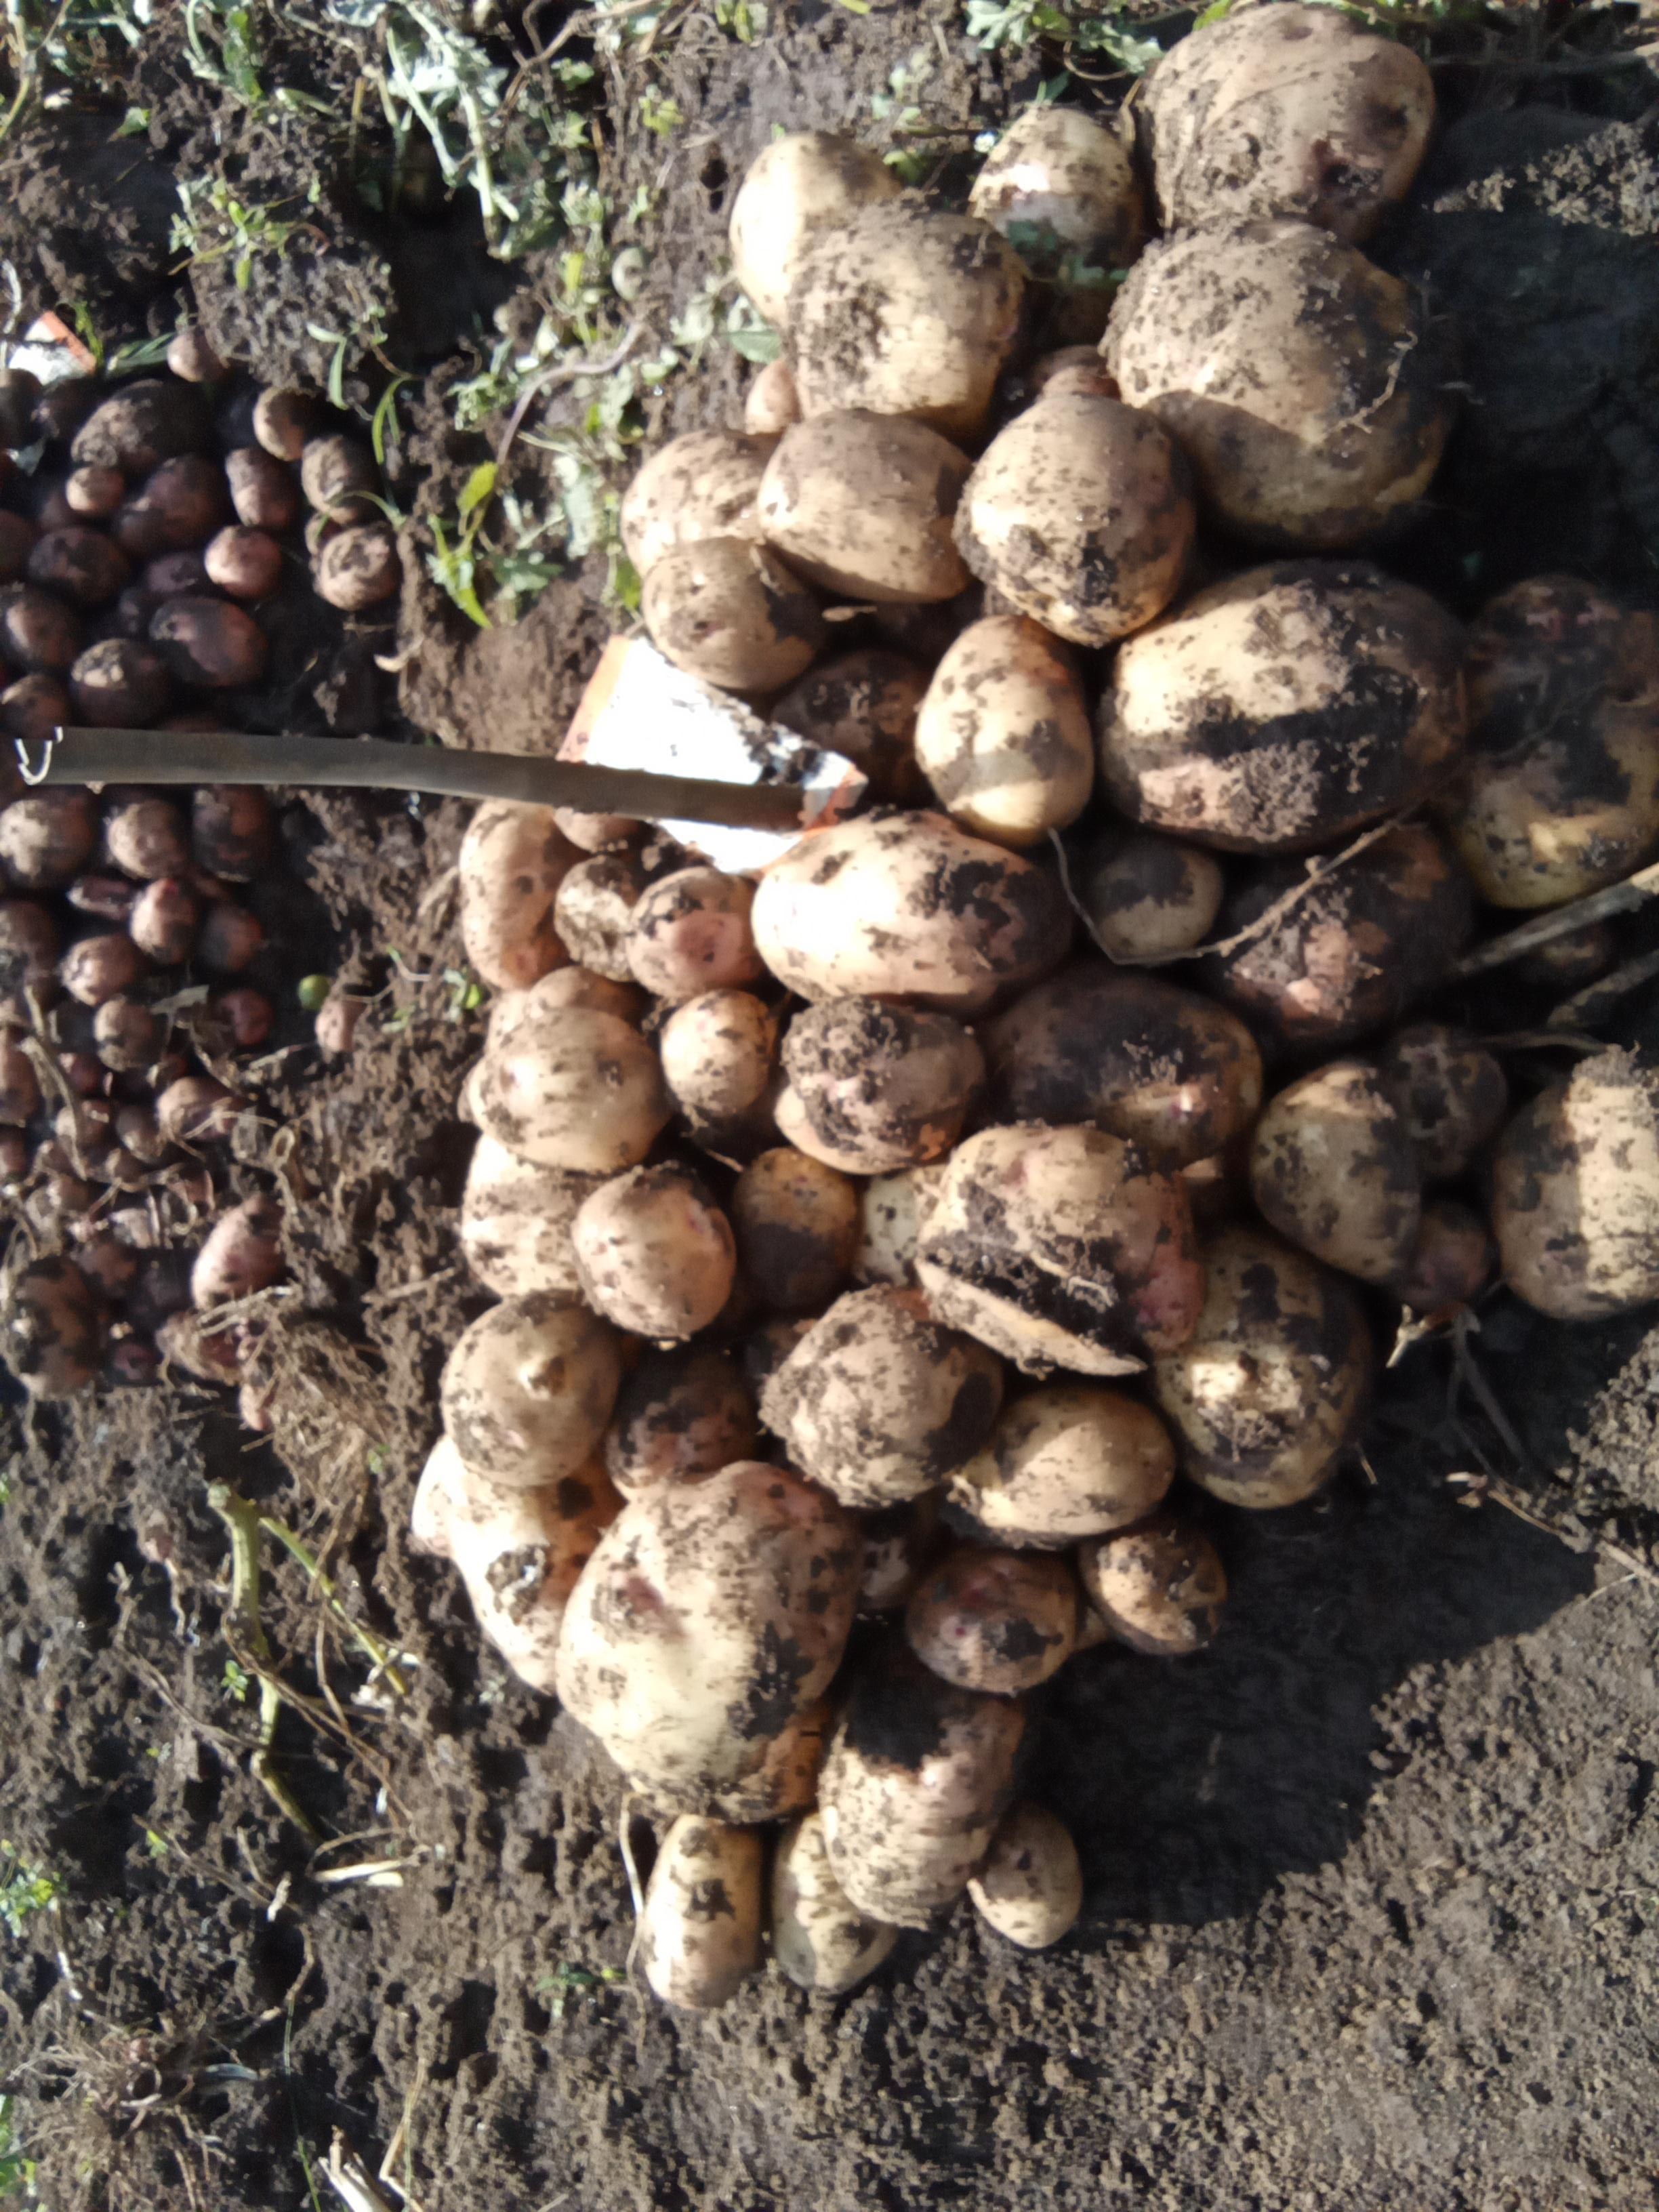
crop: potato
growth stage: harvest
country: Kenya
